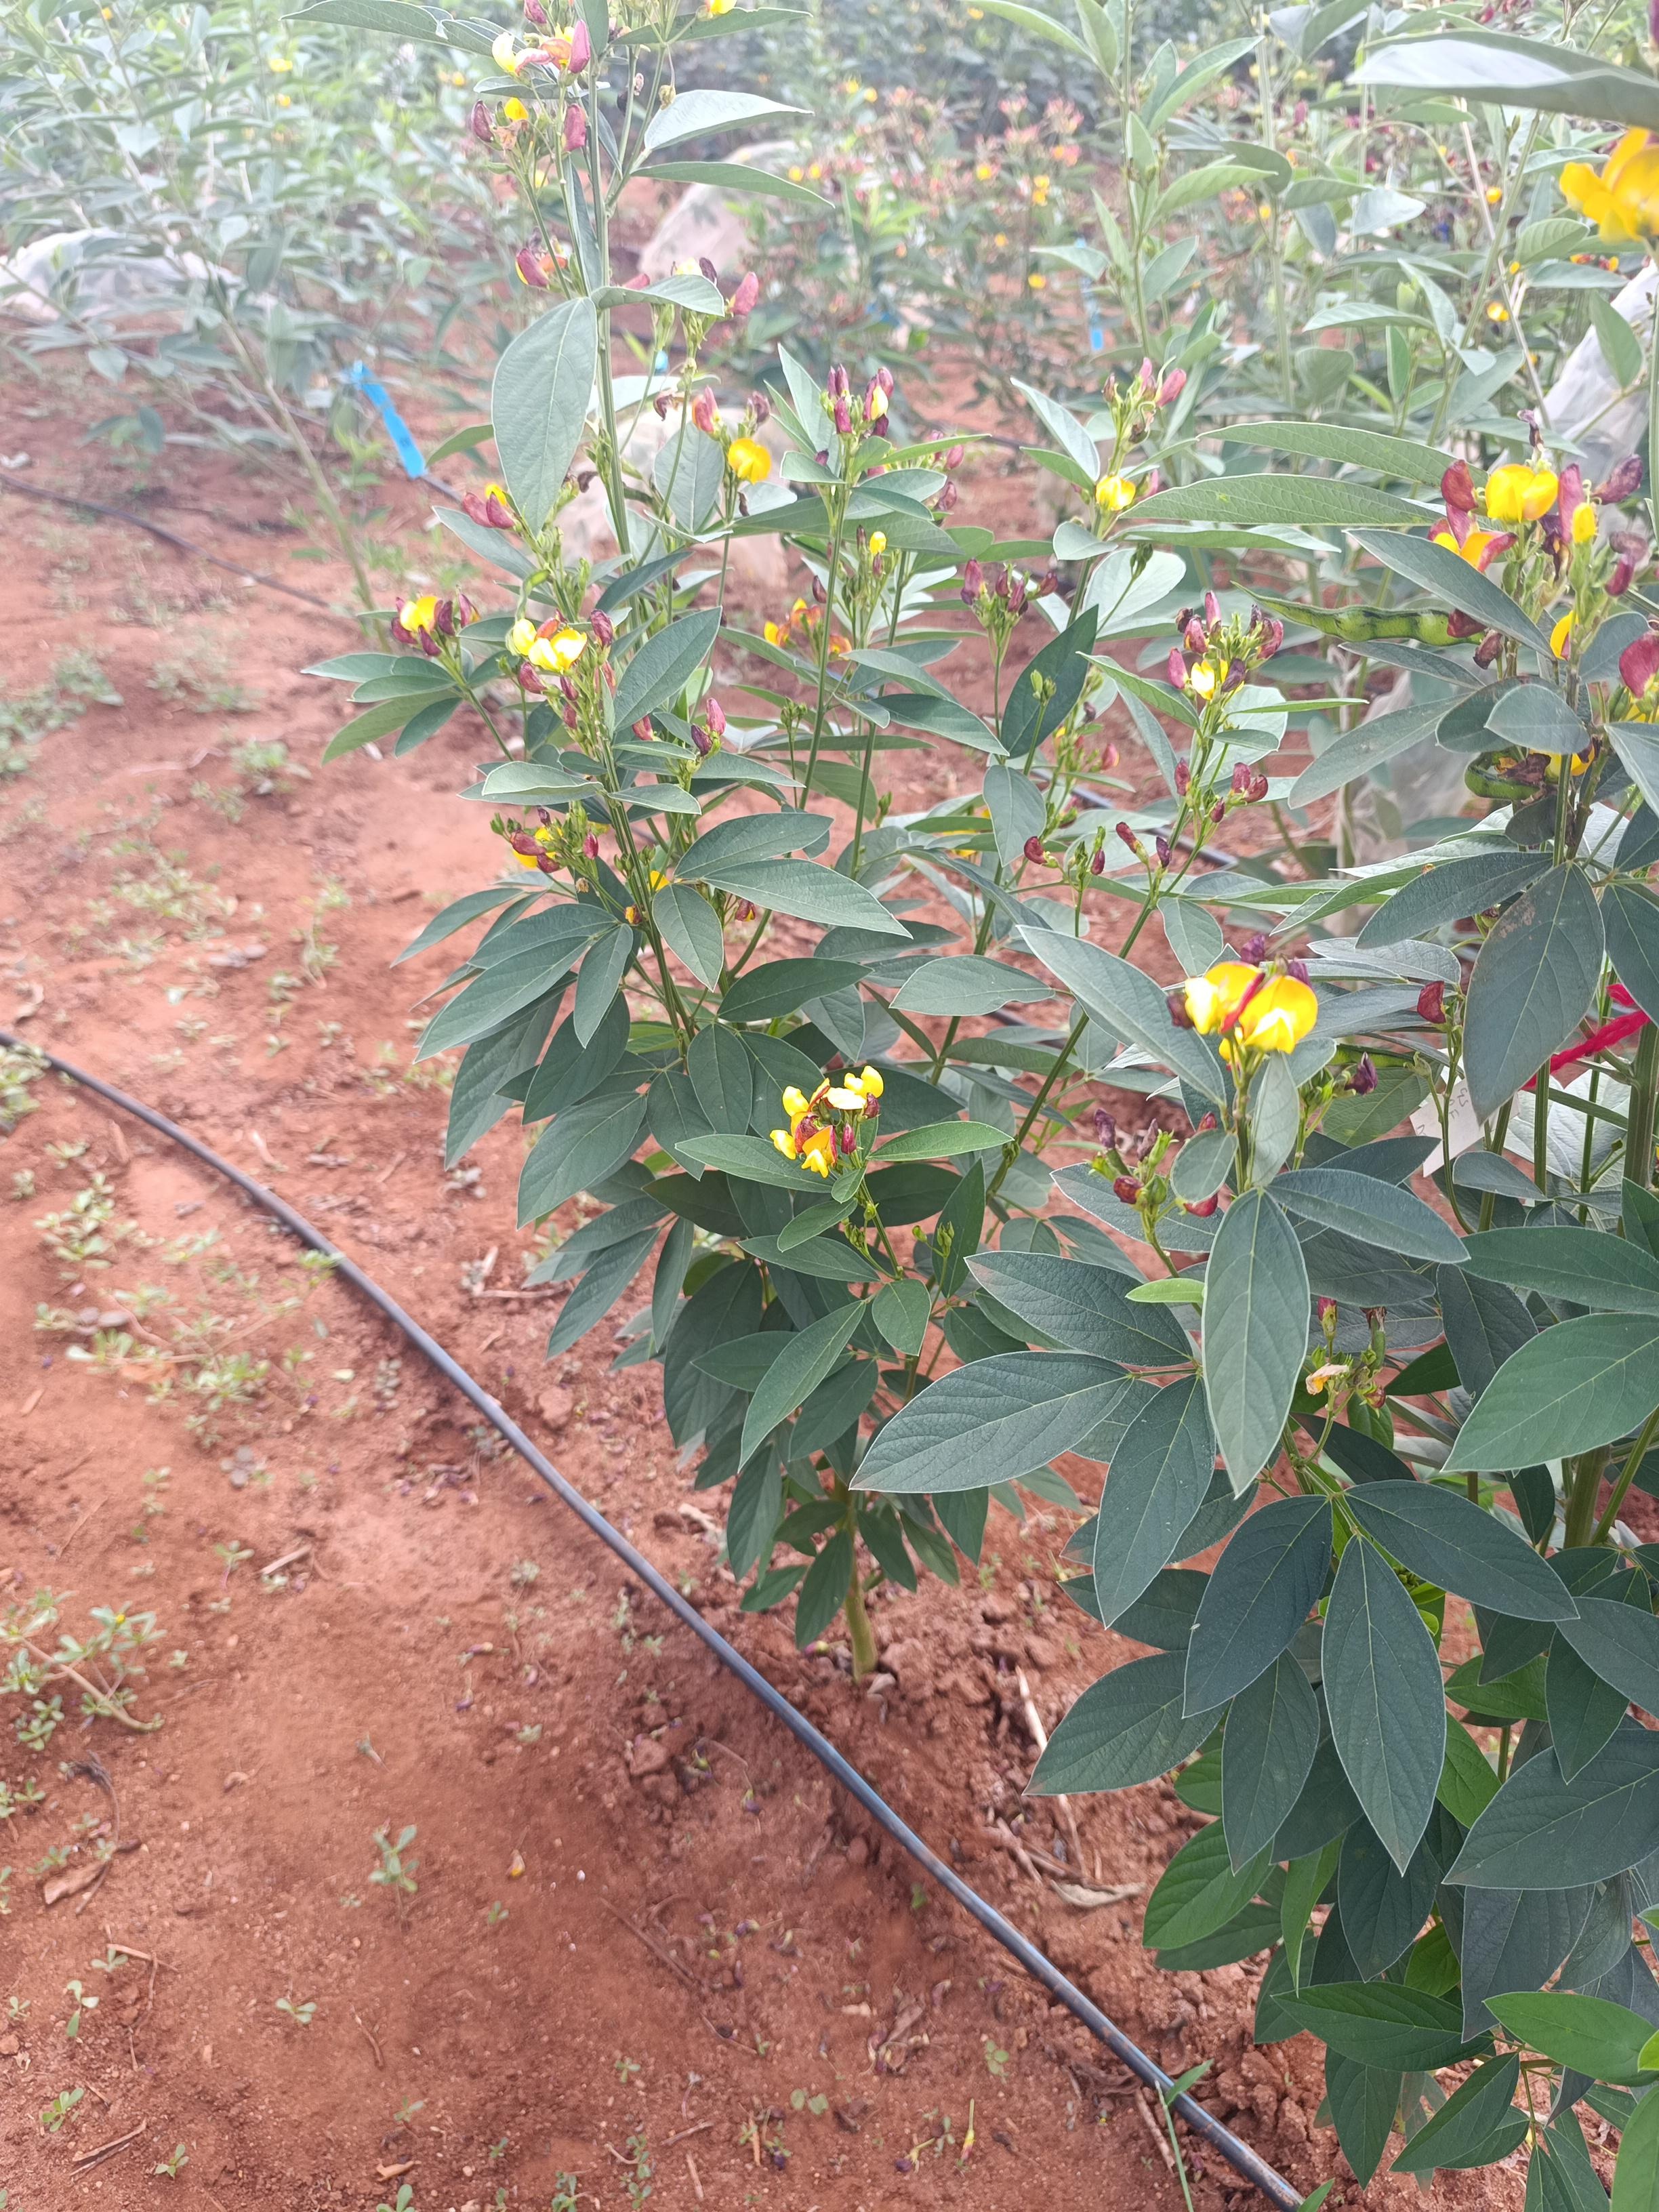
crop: pigeonpea
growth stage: flowering
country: Kenya
